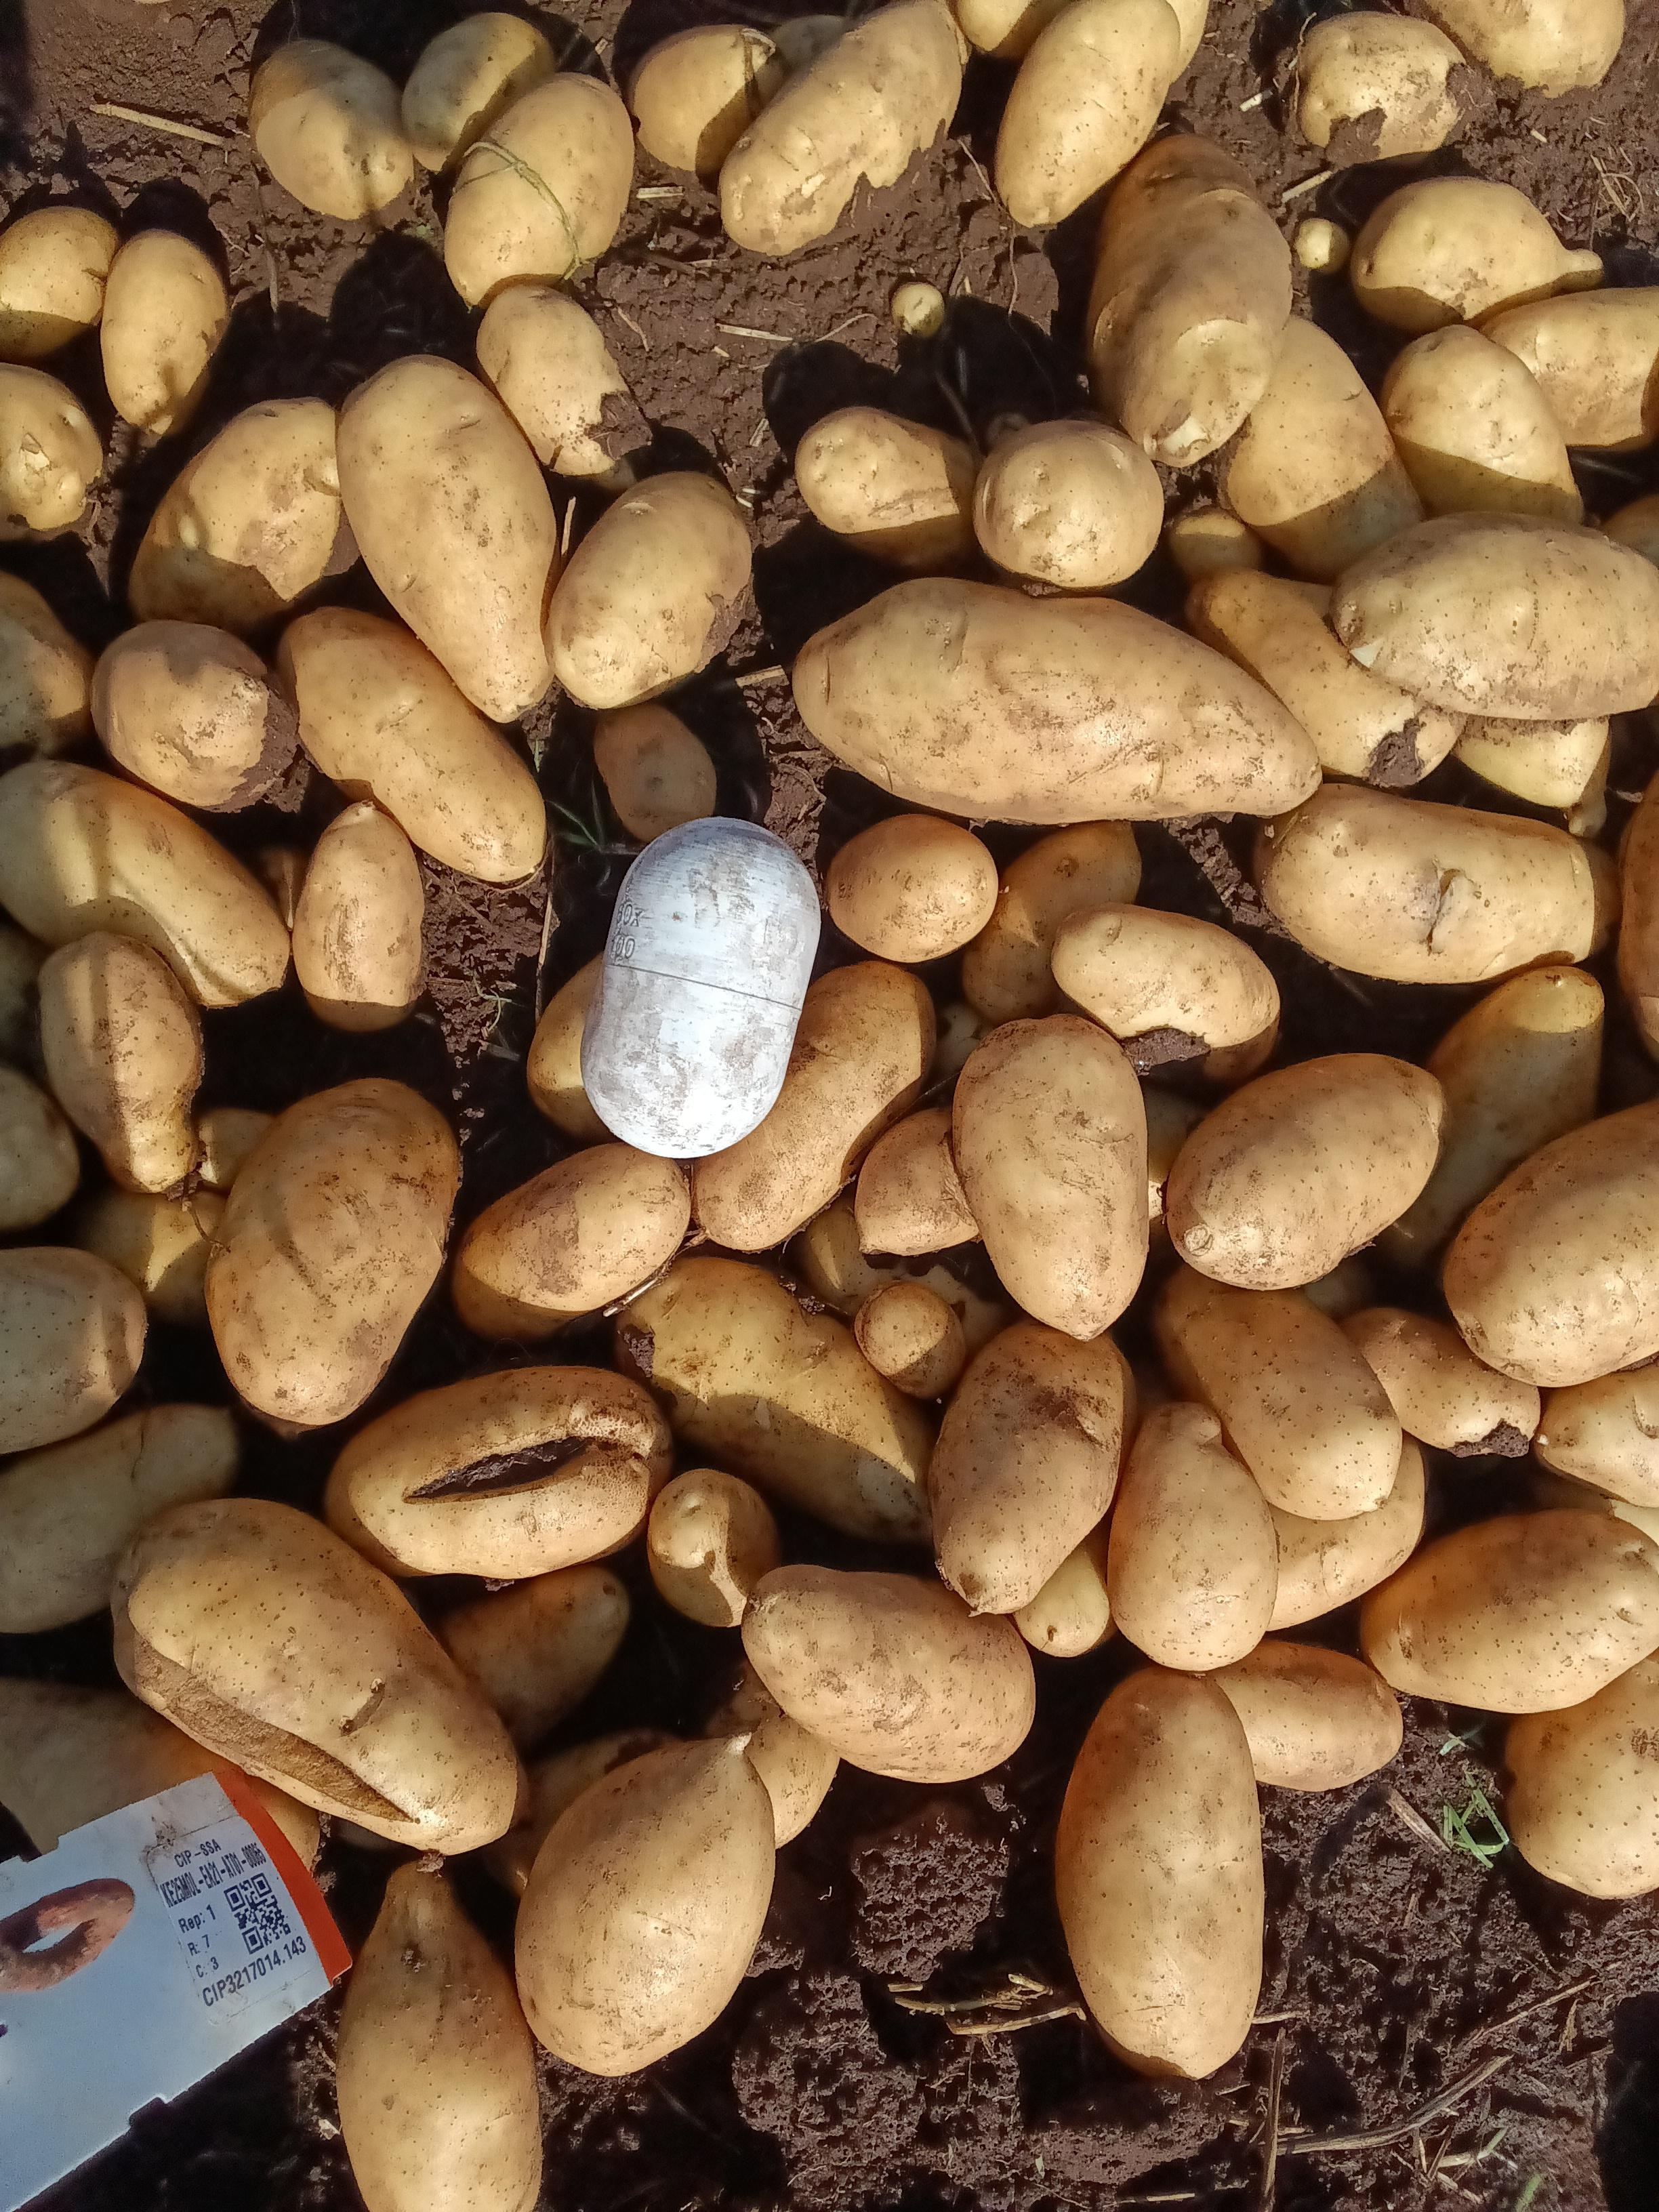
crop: potato
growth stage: harvest
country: Kenya
